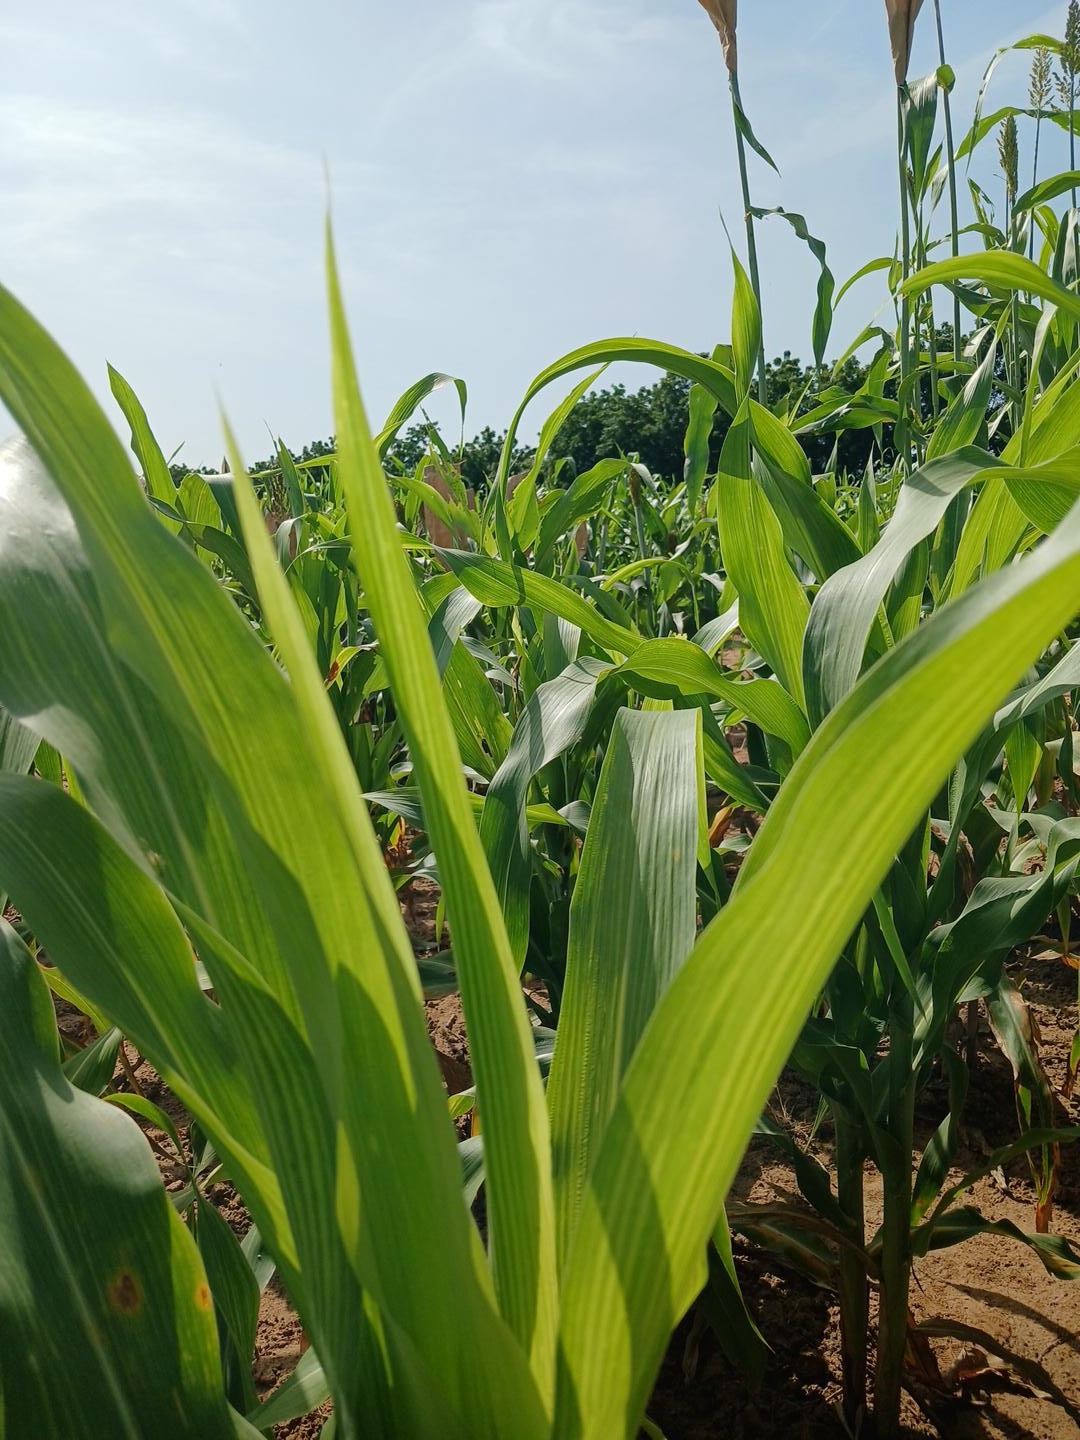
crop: sorghum
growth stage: vegetative
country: Senegal
